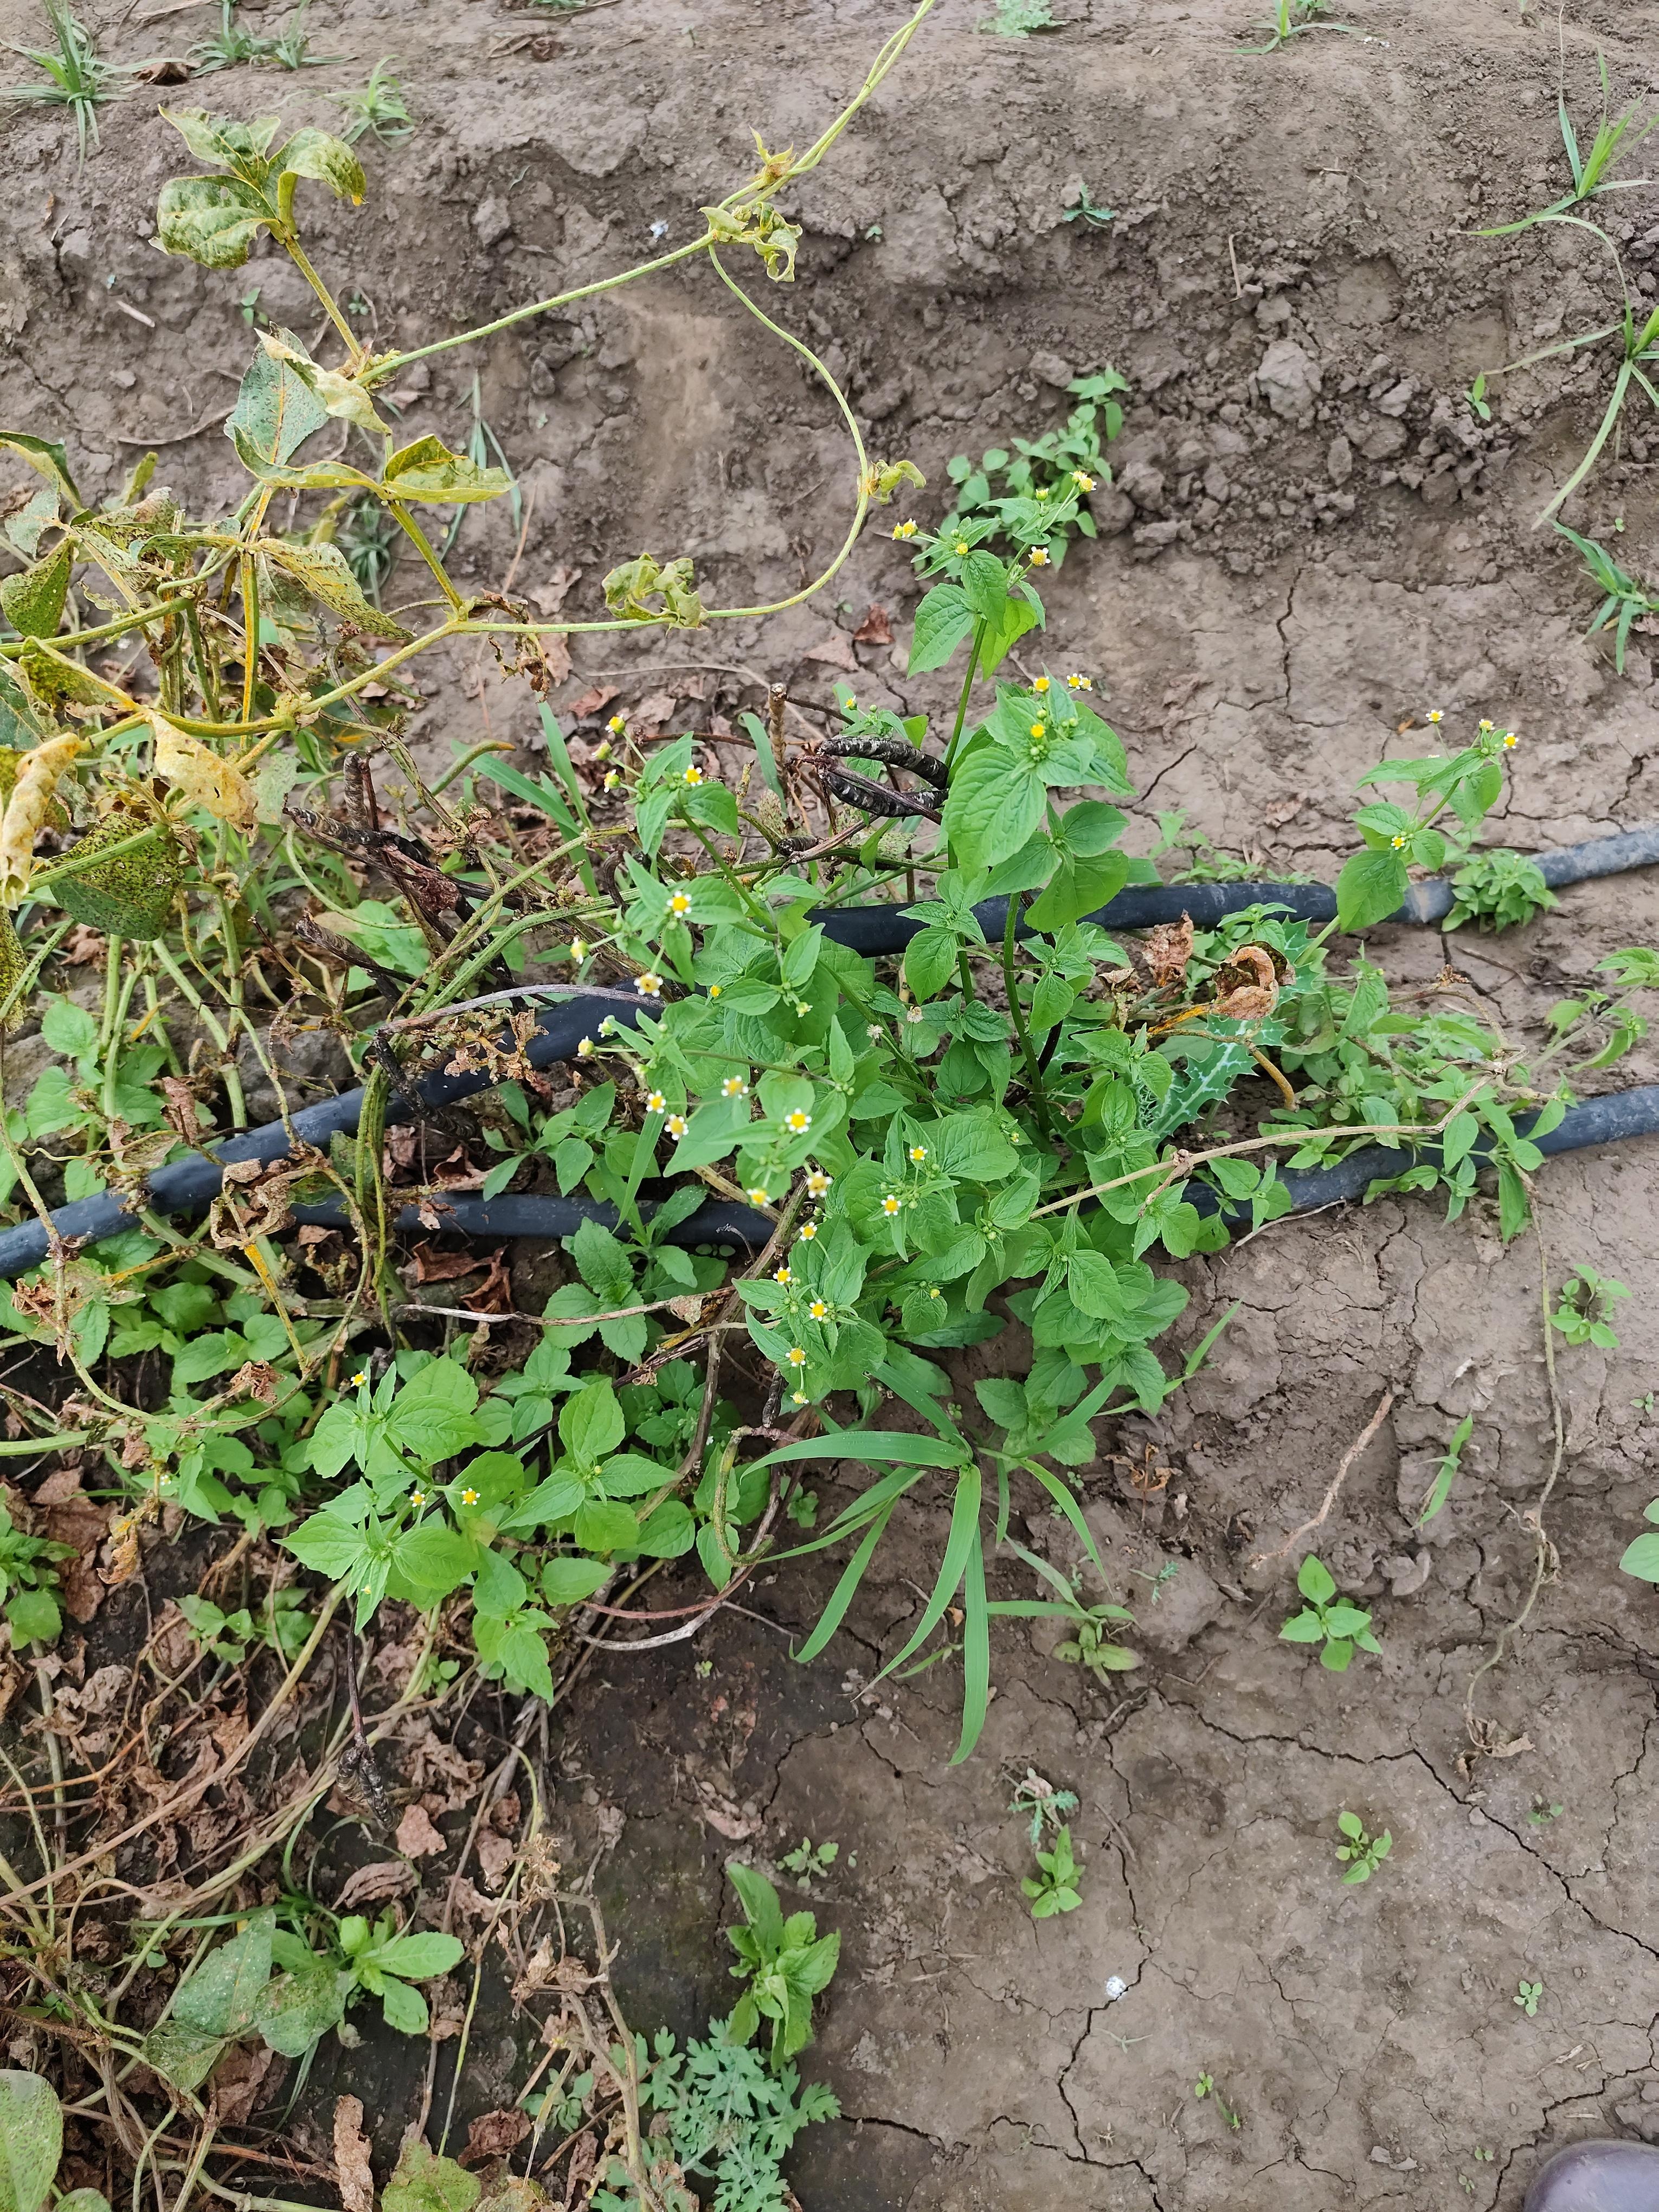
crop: cowpea
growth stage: development pod
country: Tanzania
